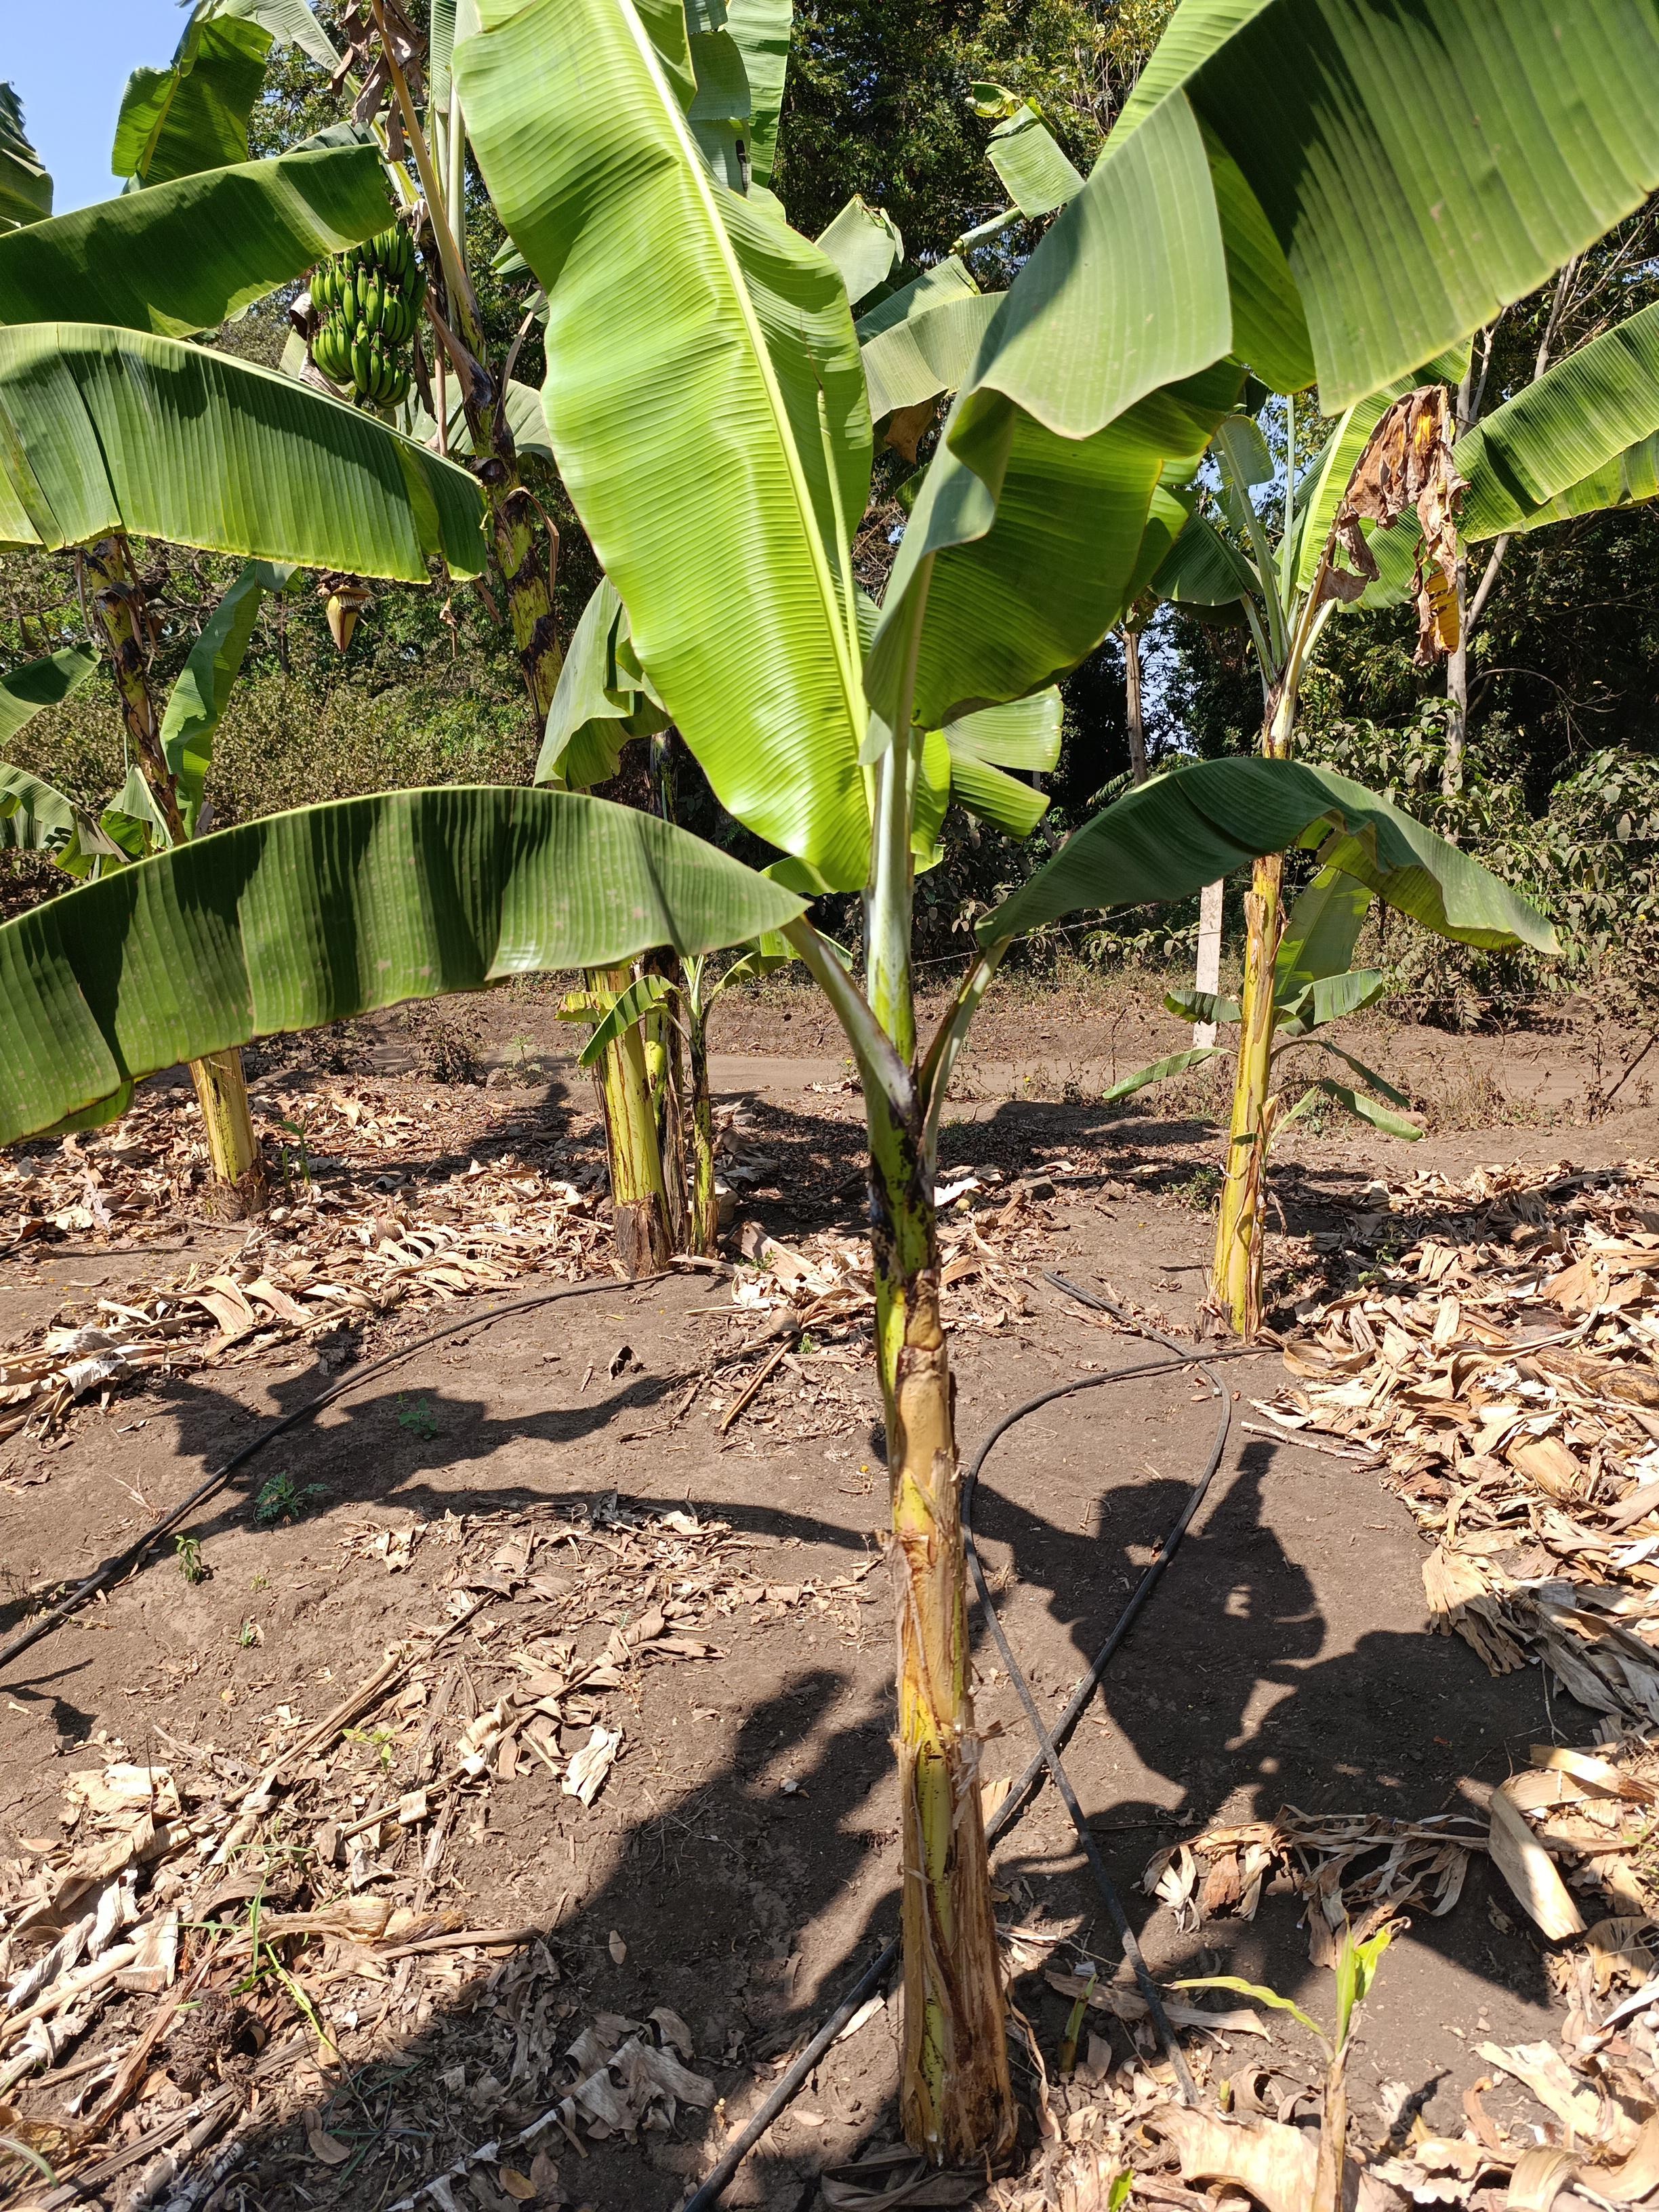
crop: banana
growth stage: vegetative
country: Tanzania
